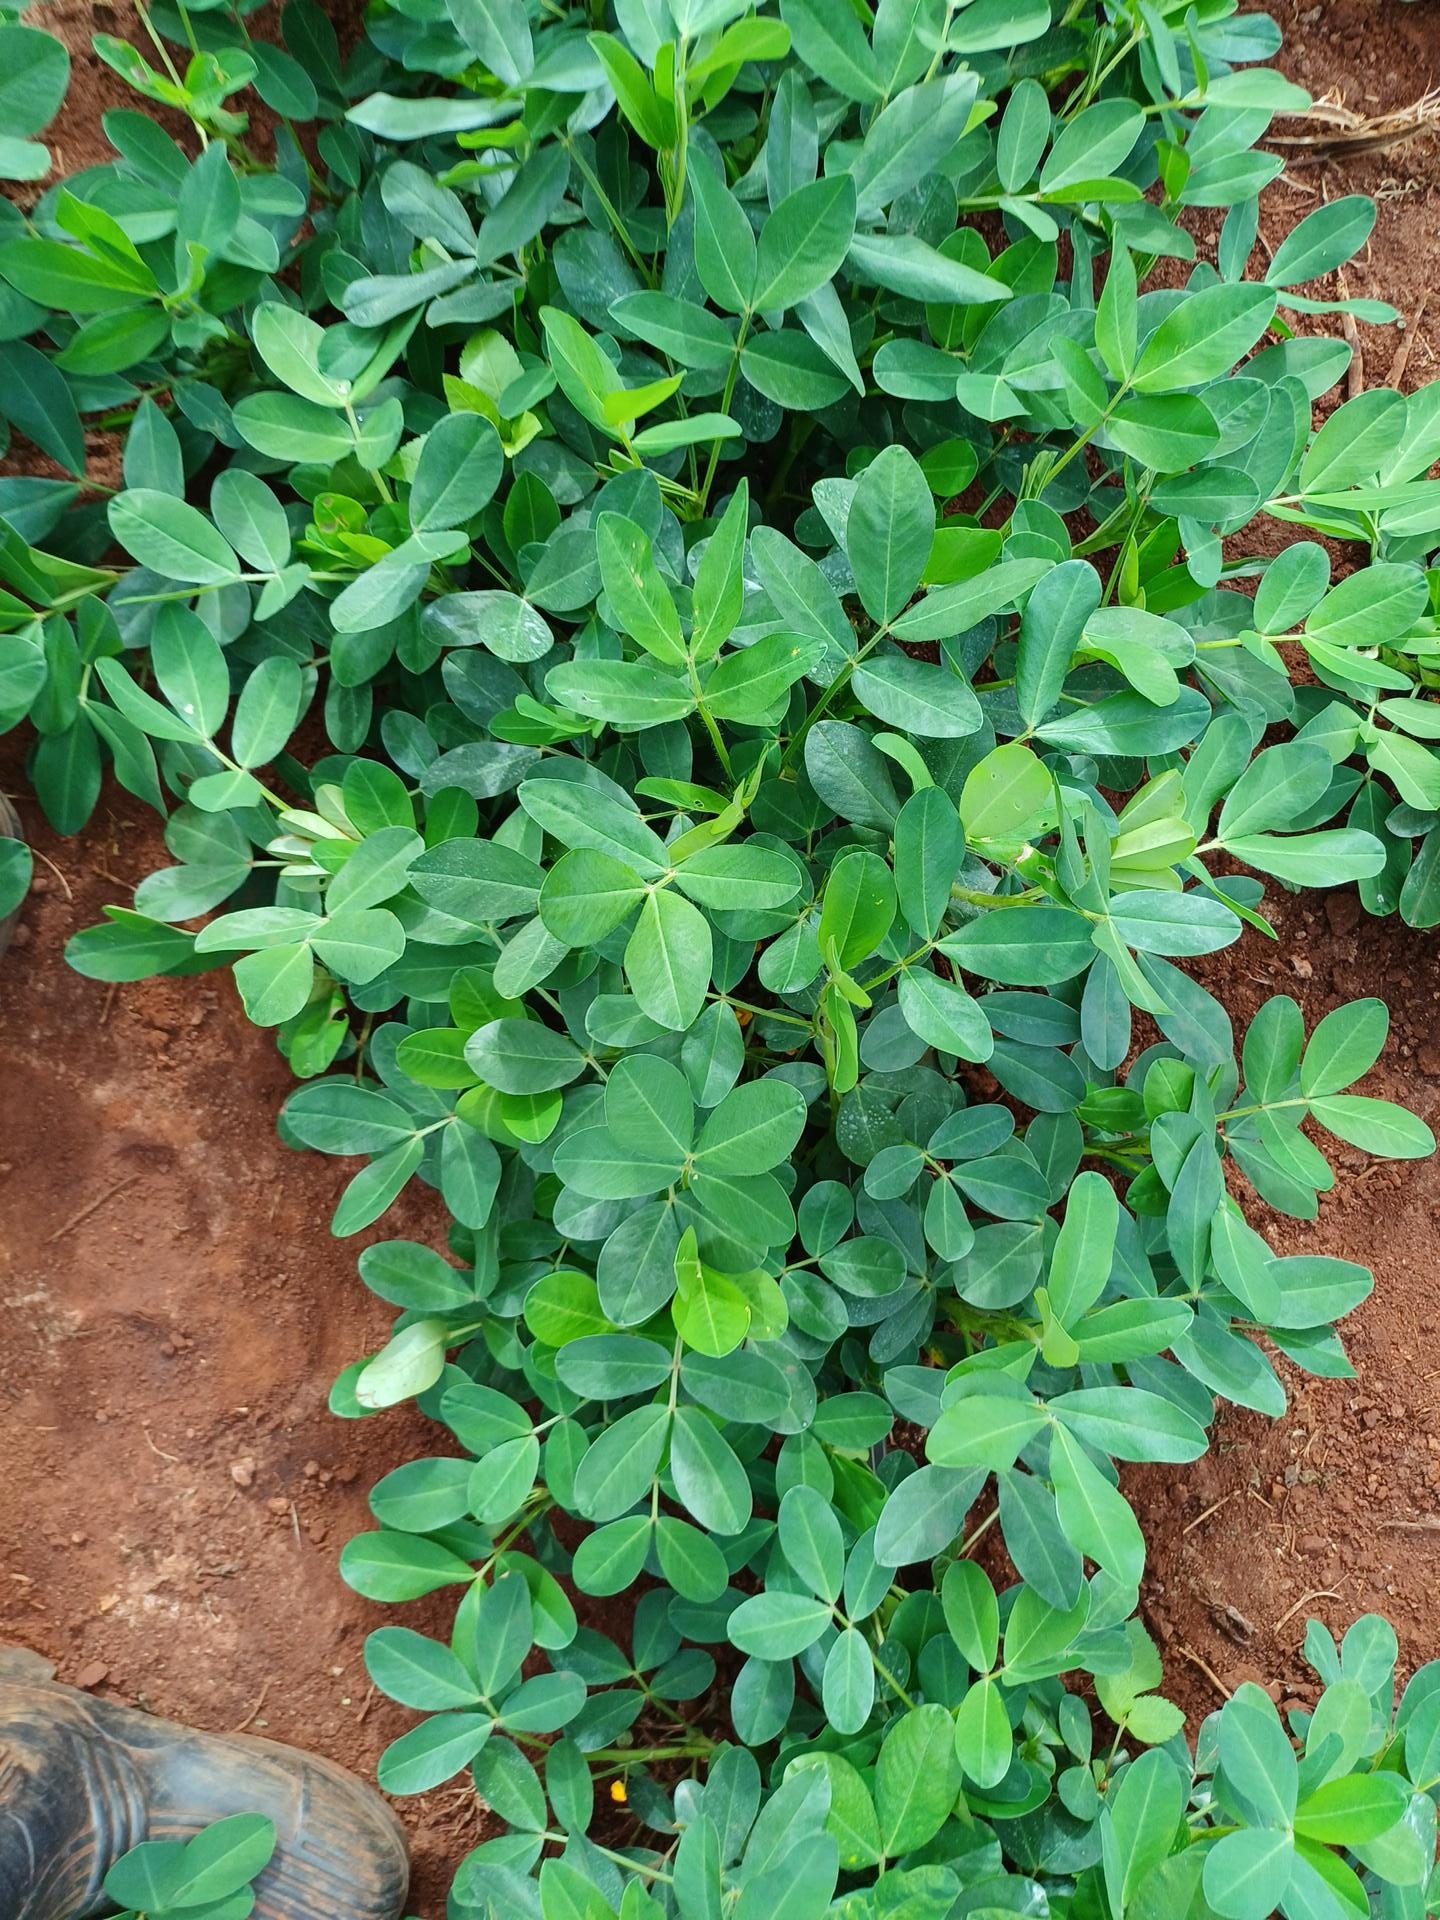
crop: groundnut
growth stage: flowering
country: Kenya
